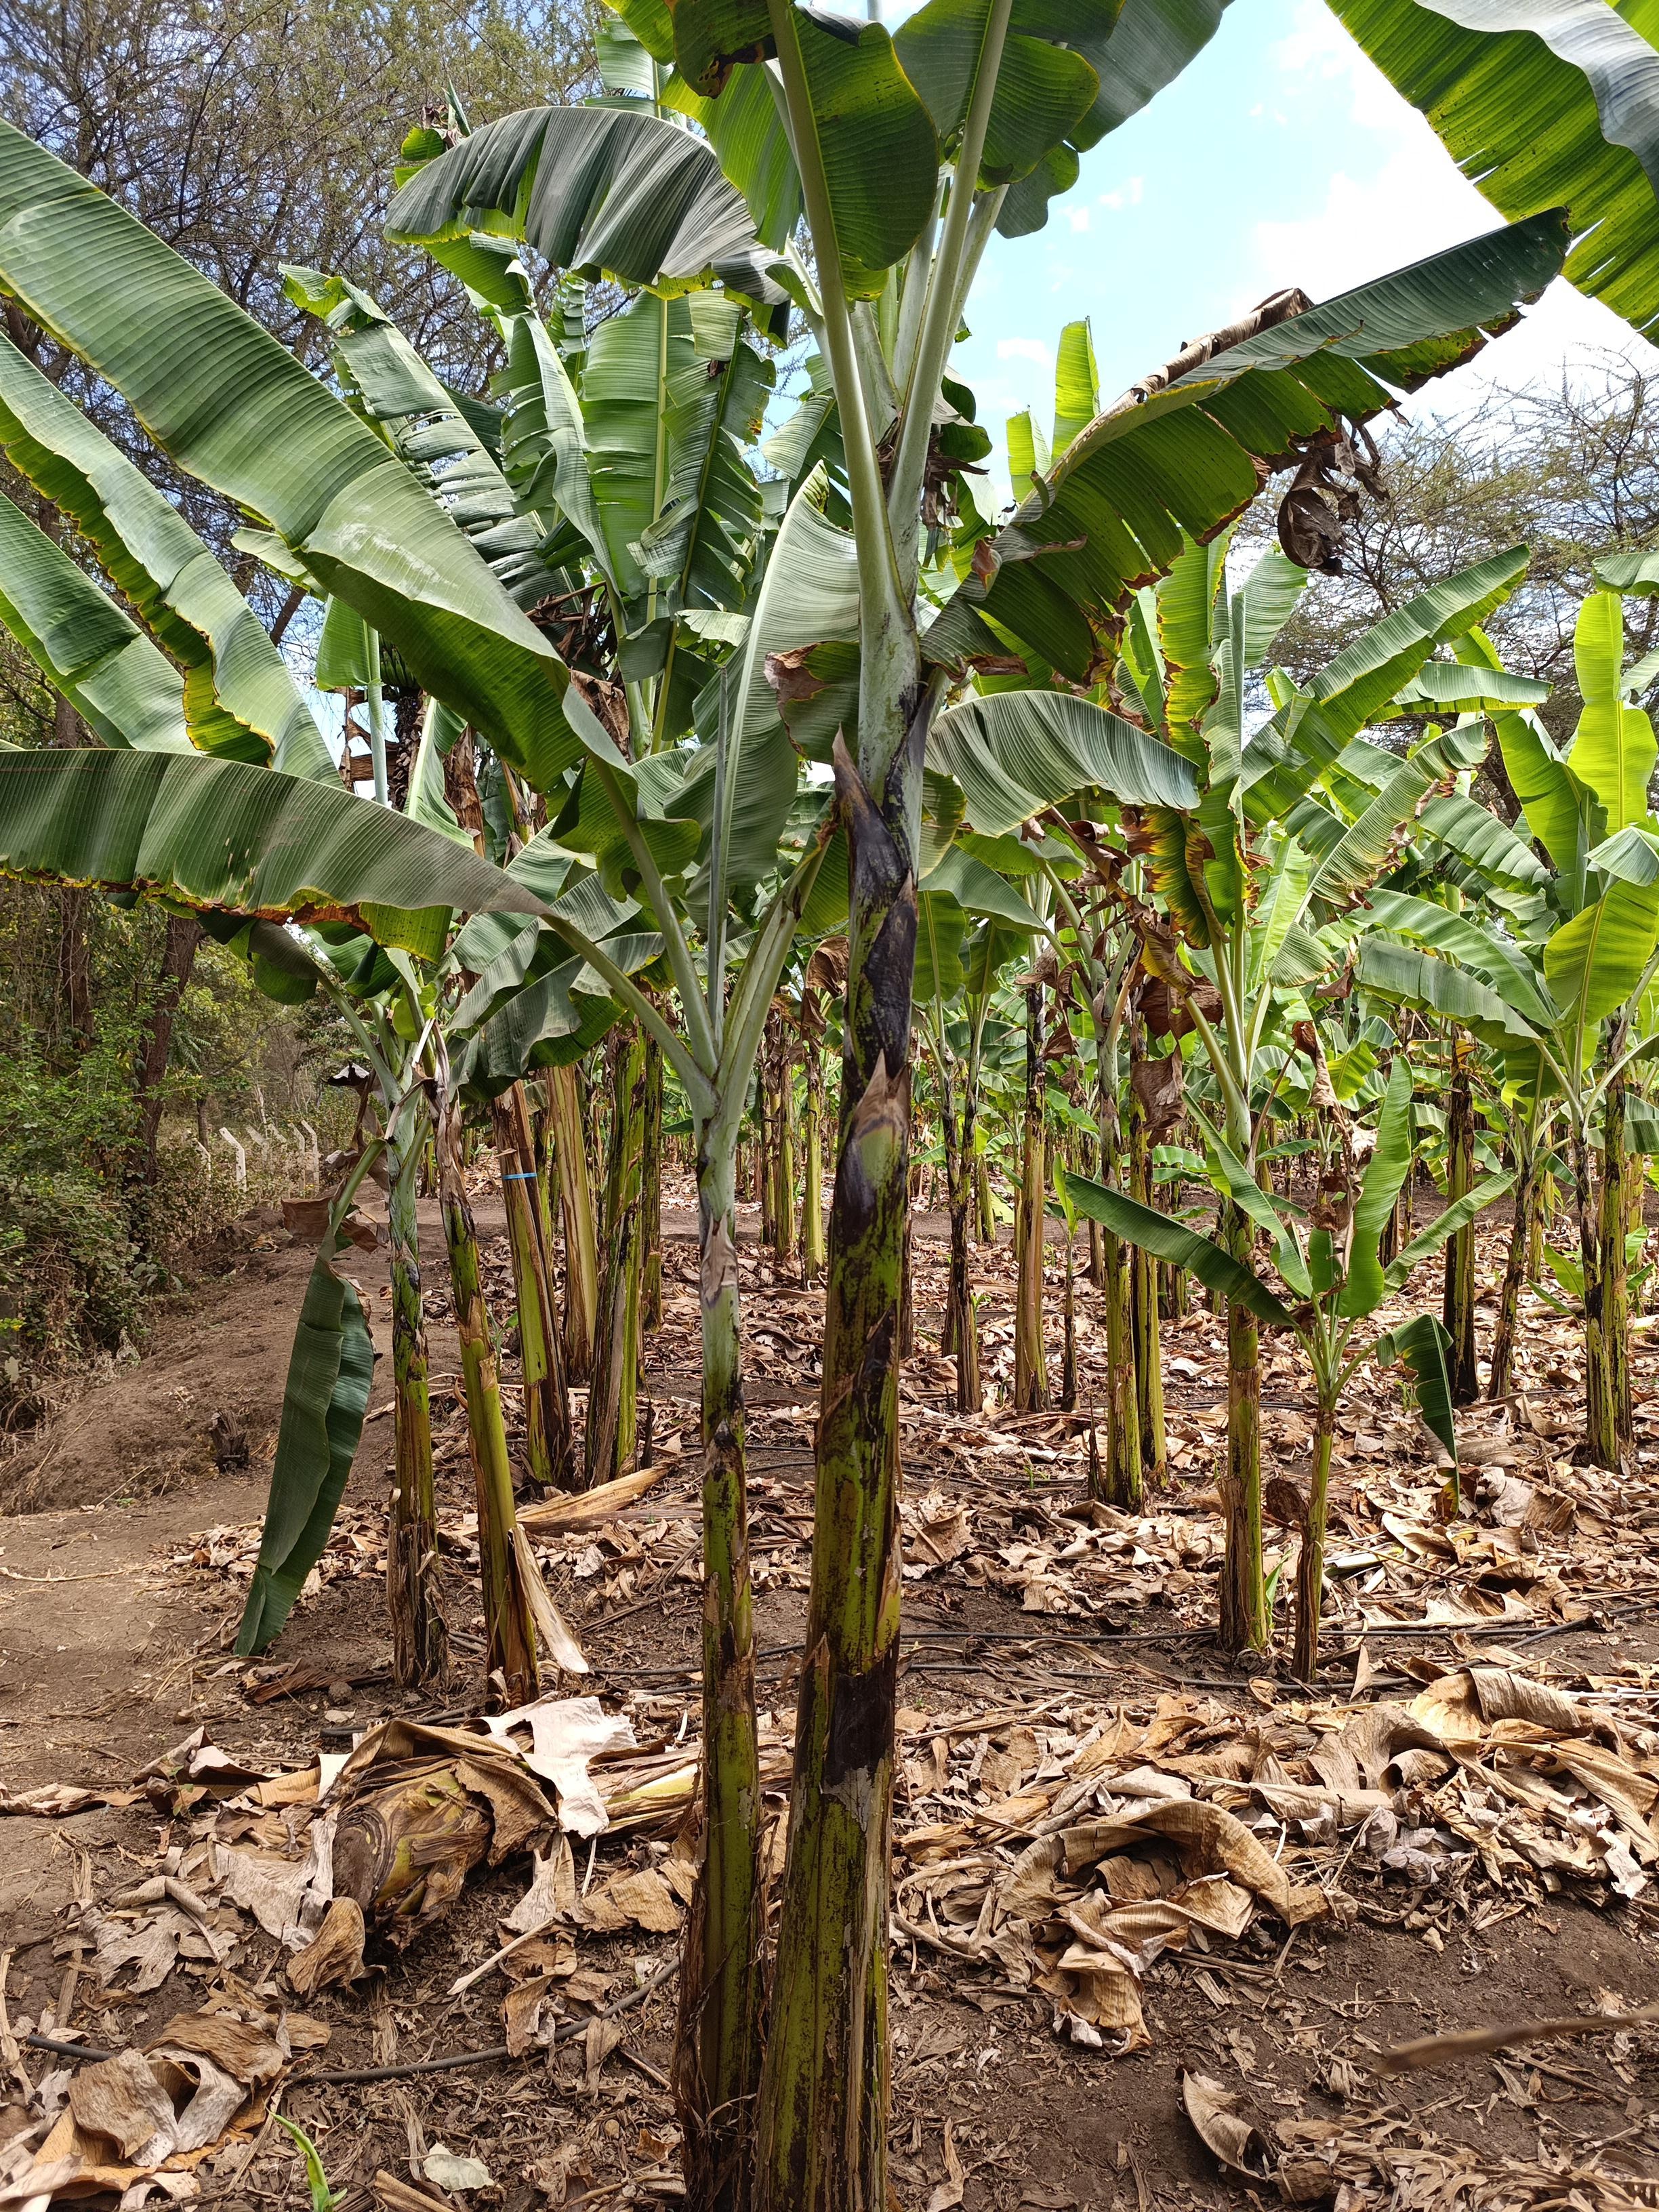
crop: banana
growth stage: vegetative
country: Tanzania
